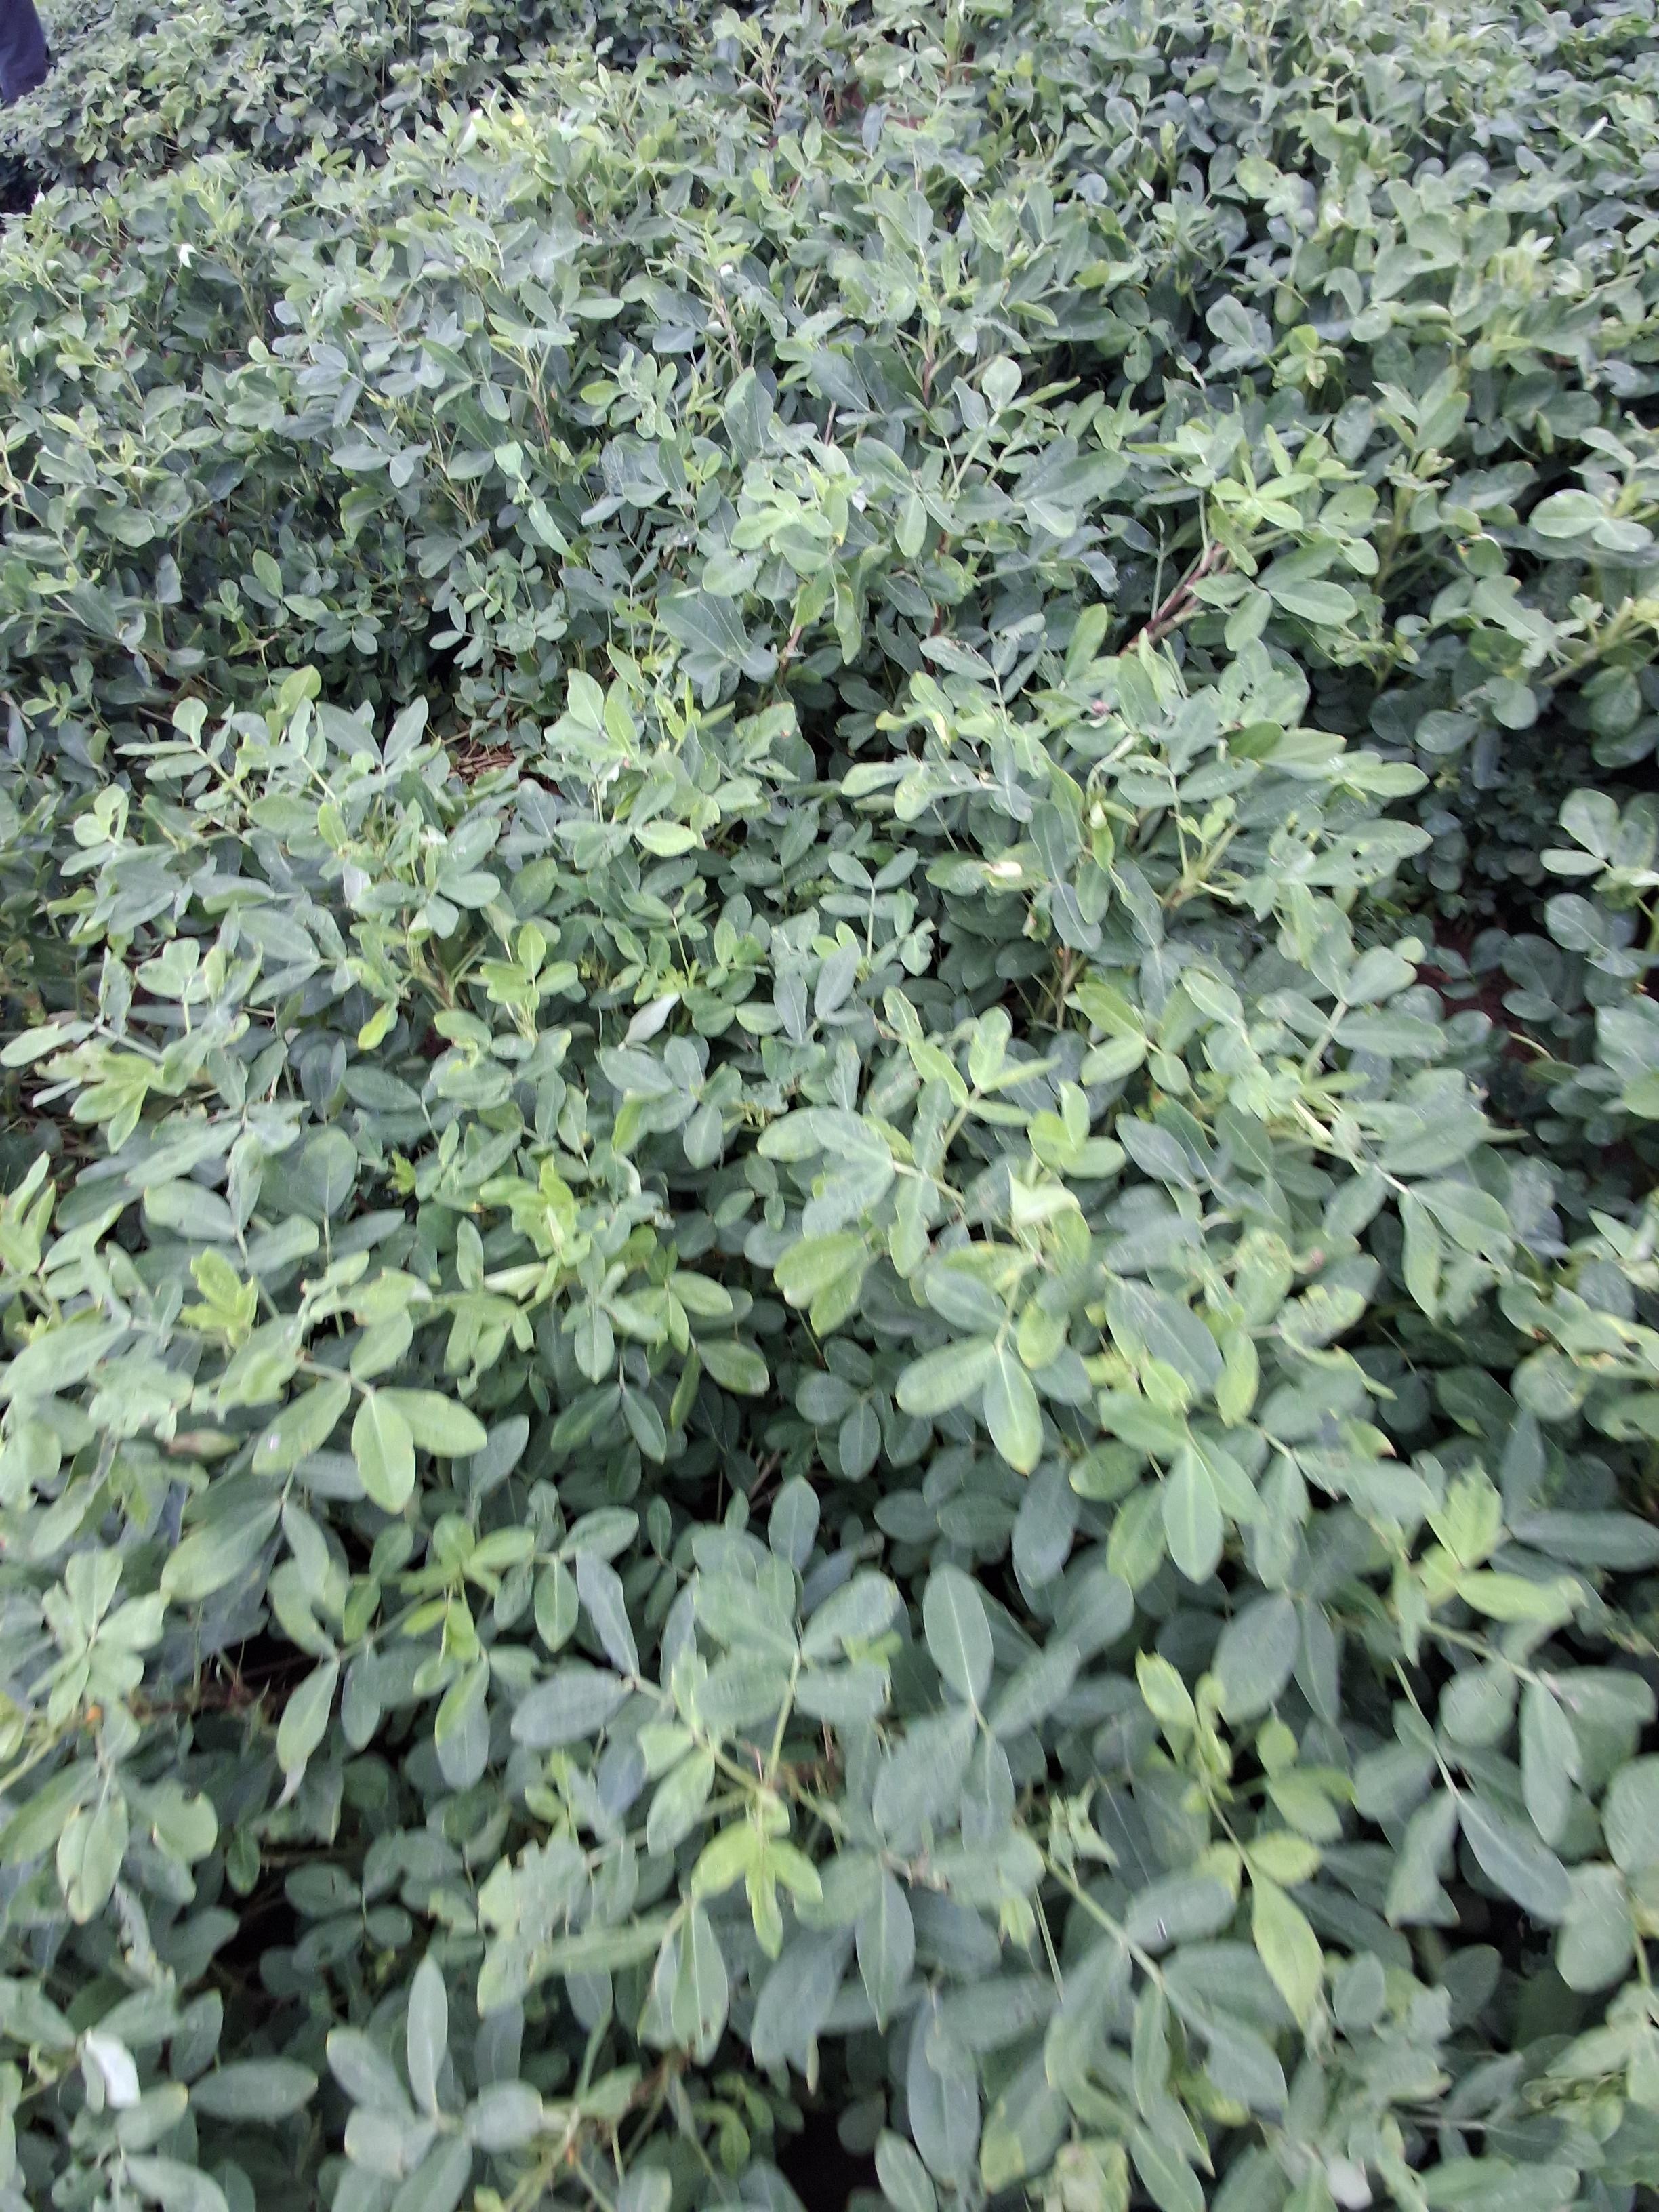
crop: groundnut
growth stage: pegging
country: Kenya
